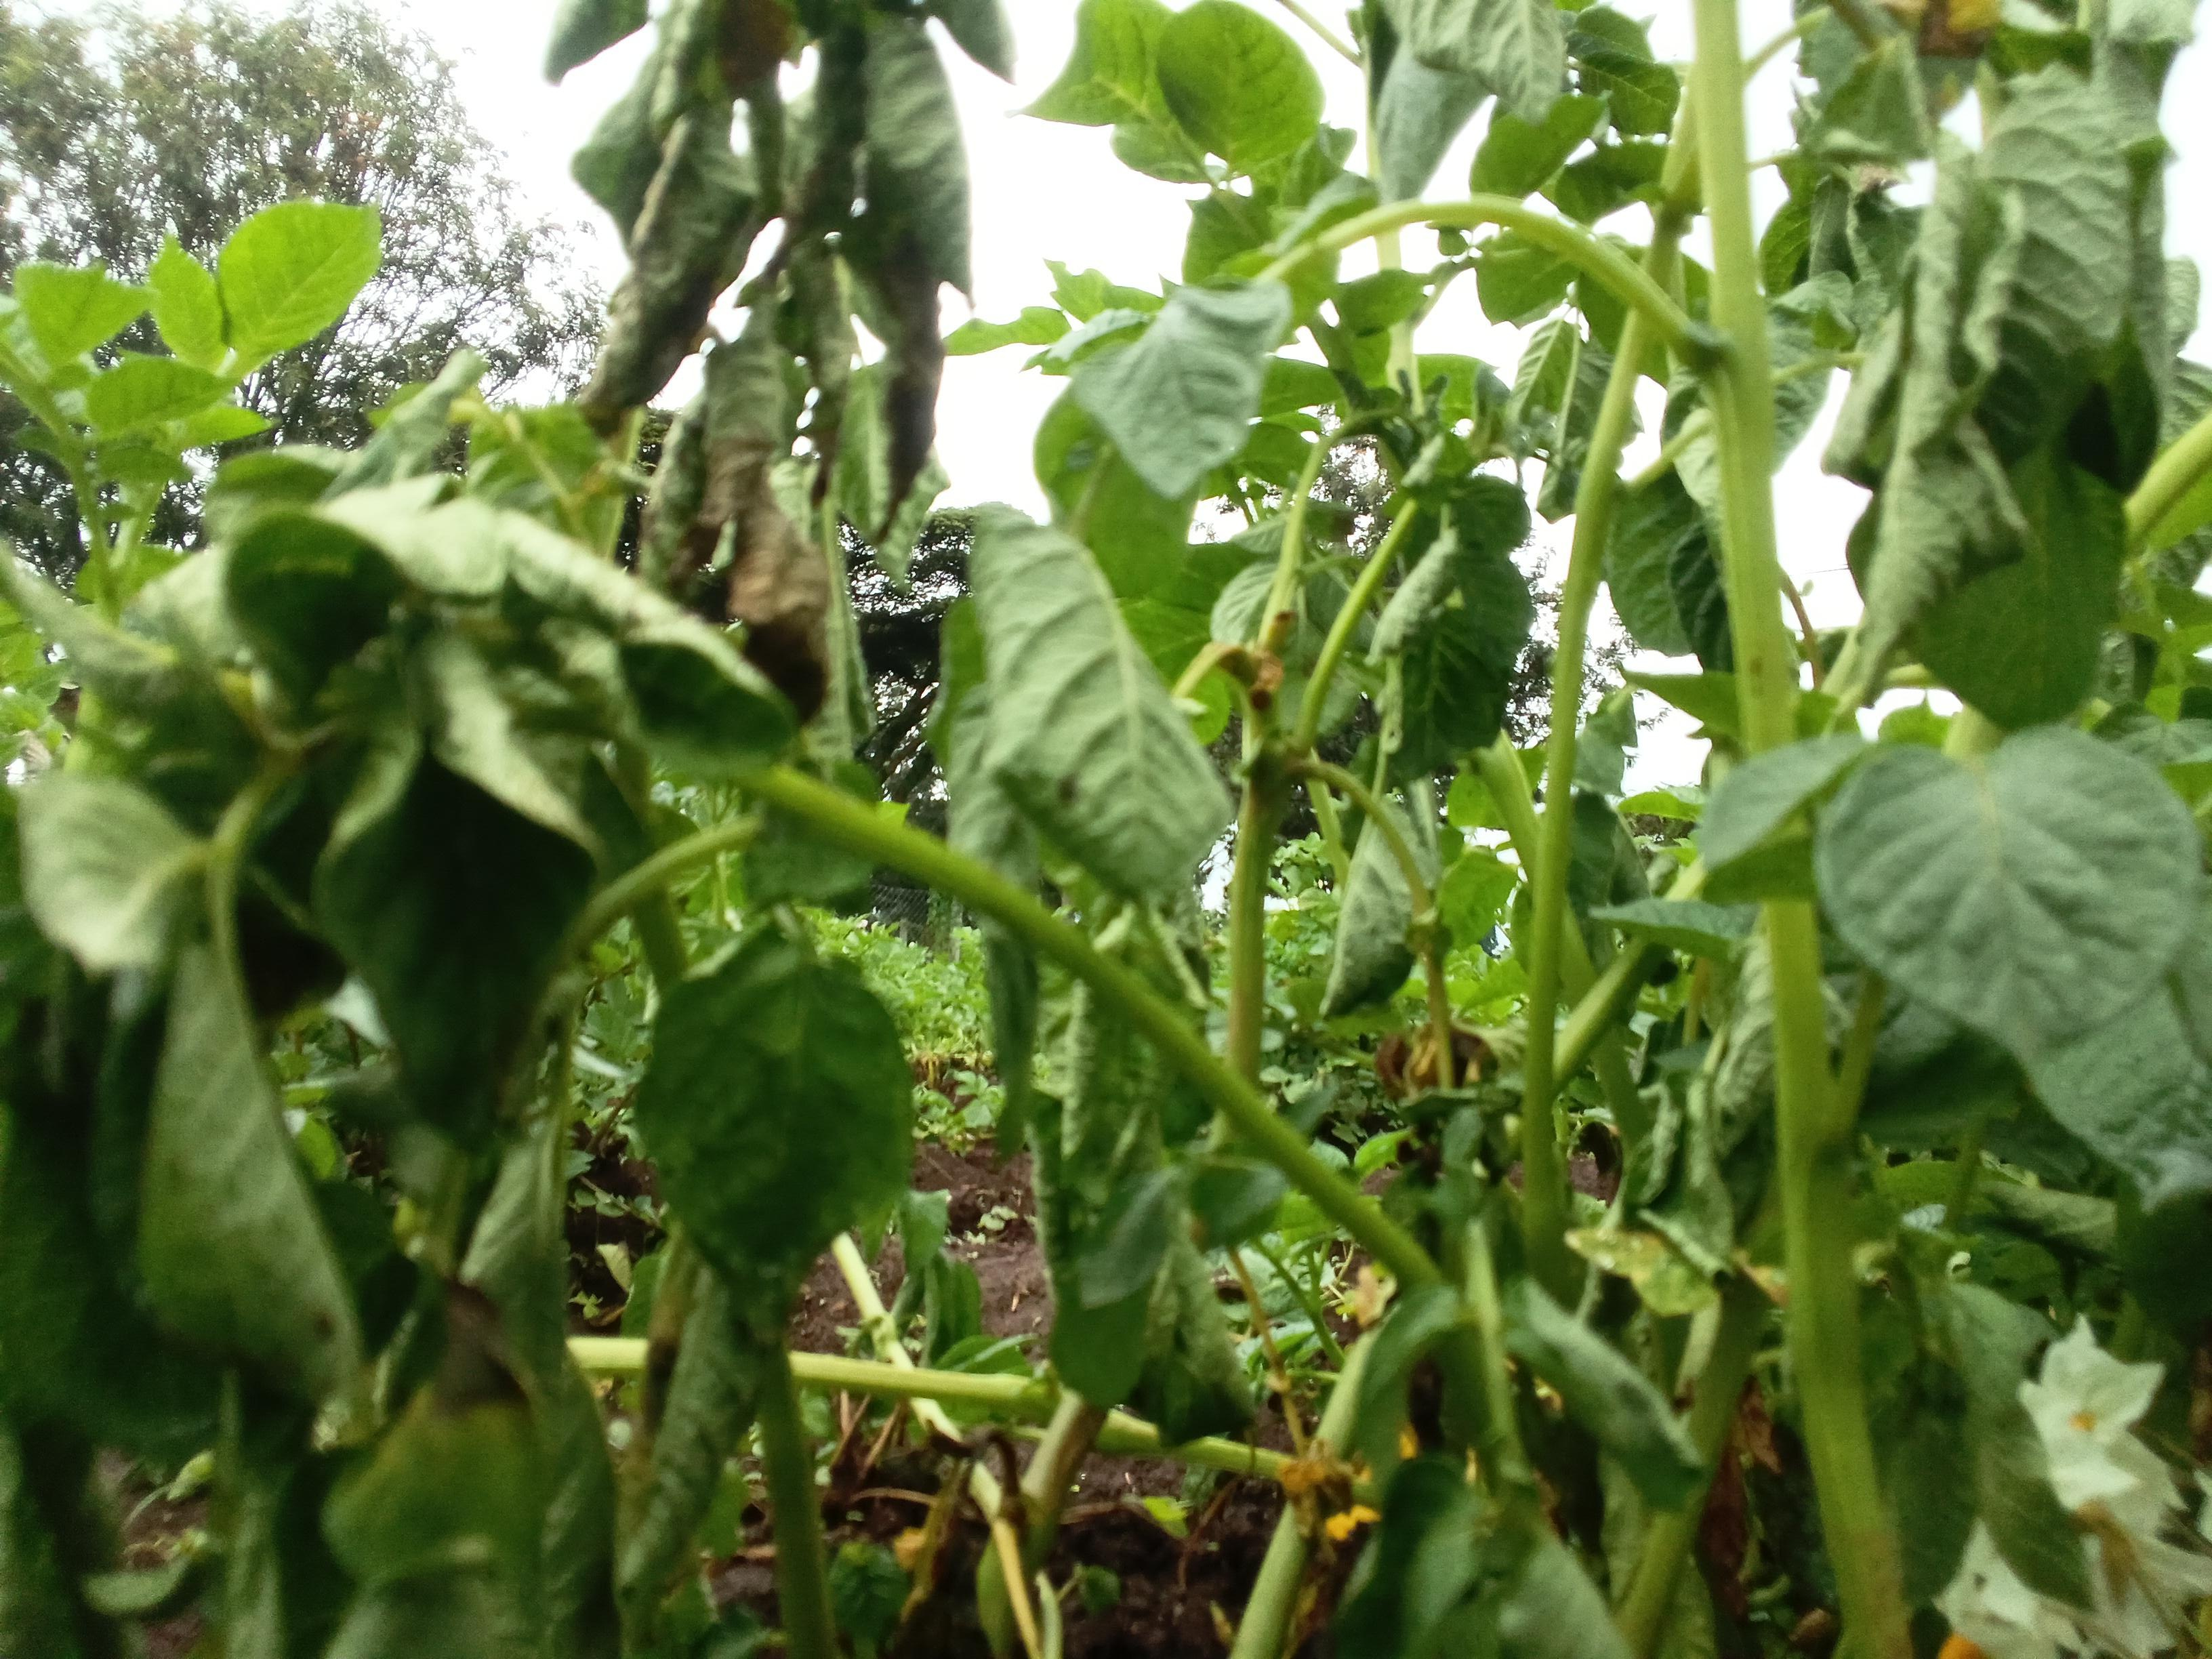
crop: potato
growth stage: vegetative
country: Kenya
